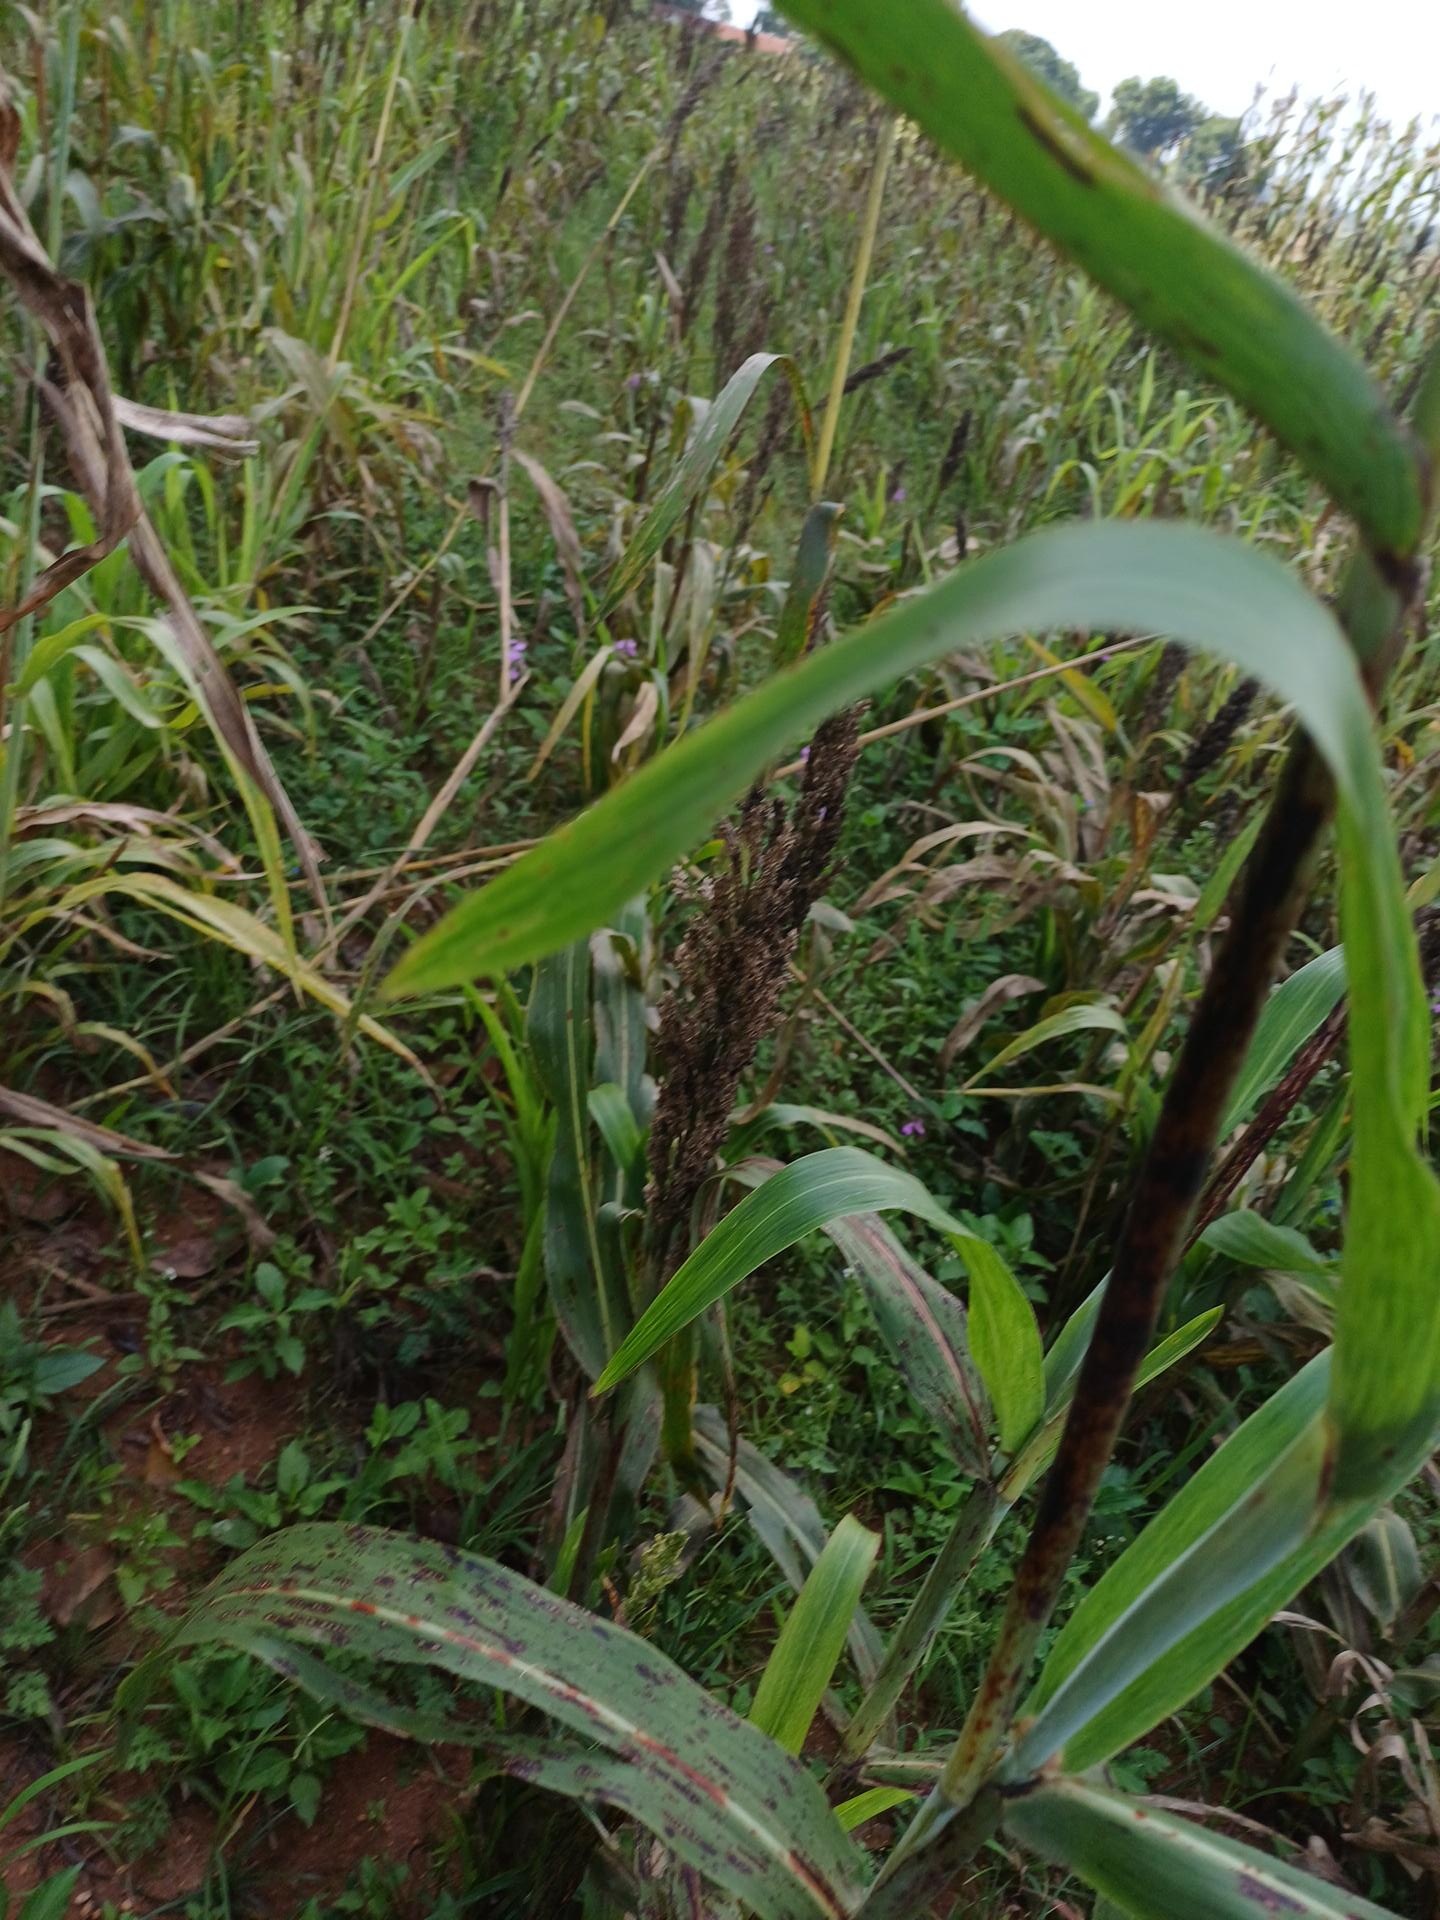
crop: sorghum
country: Kenya
